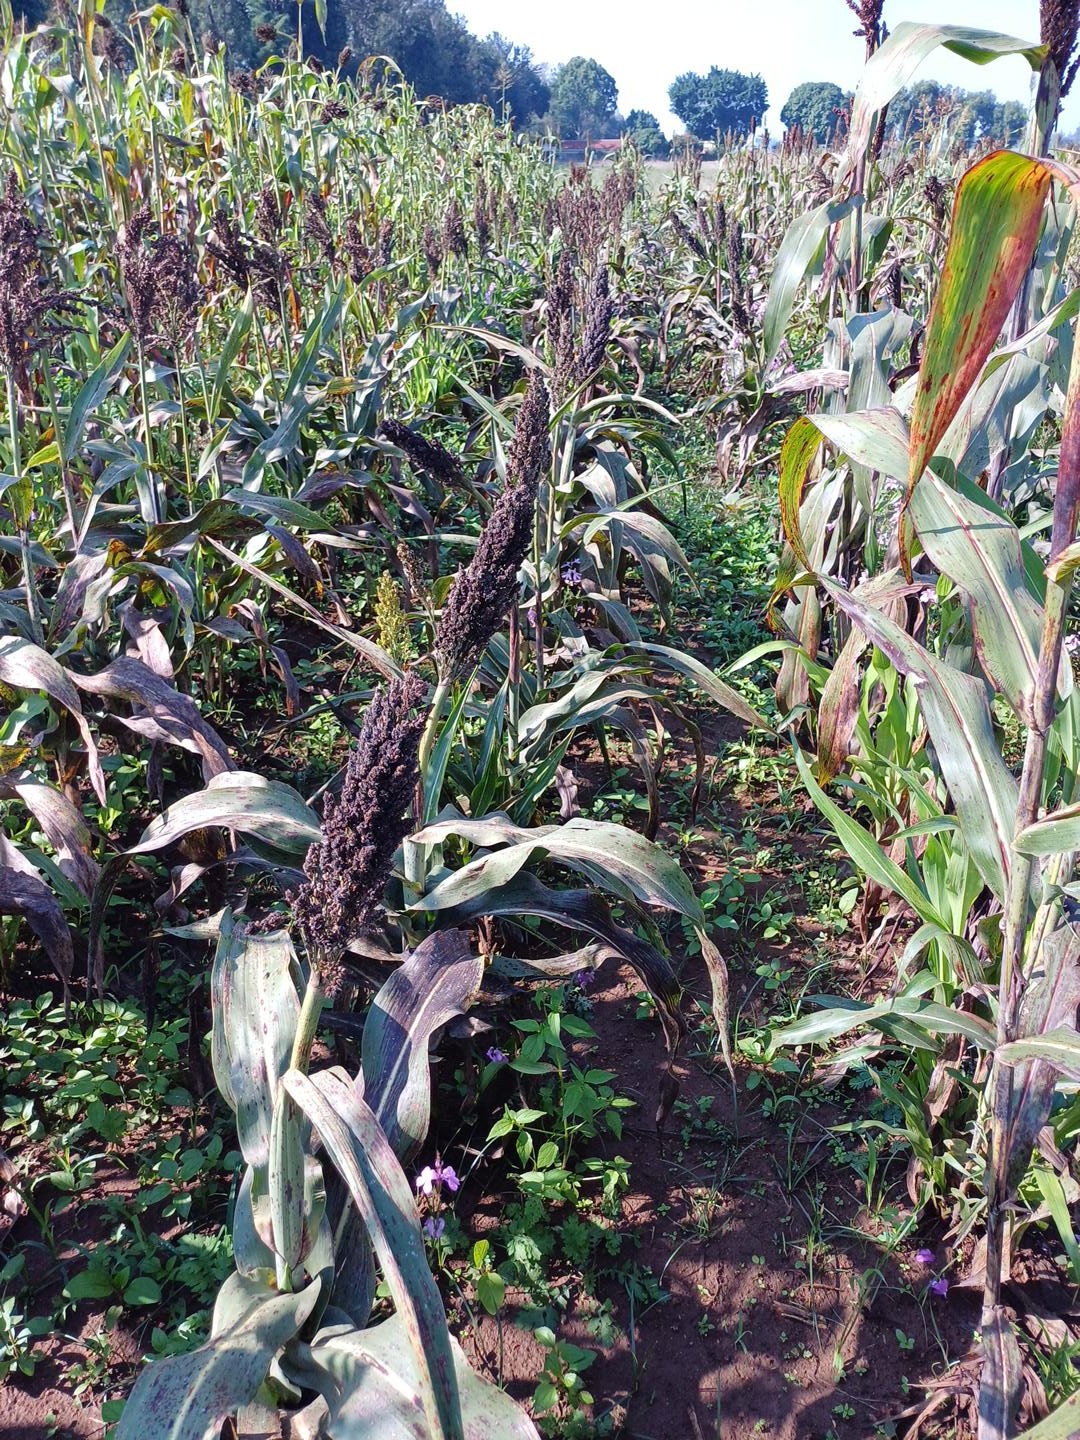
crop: sorghum
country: Kenya
